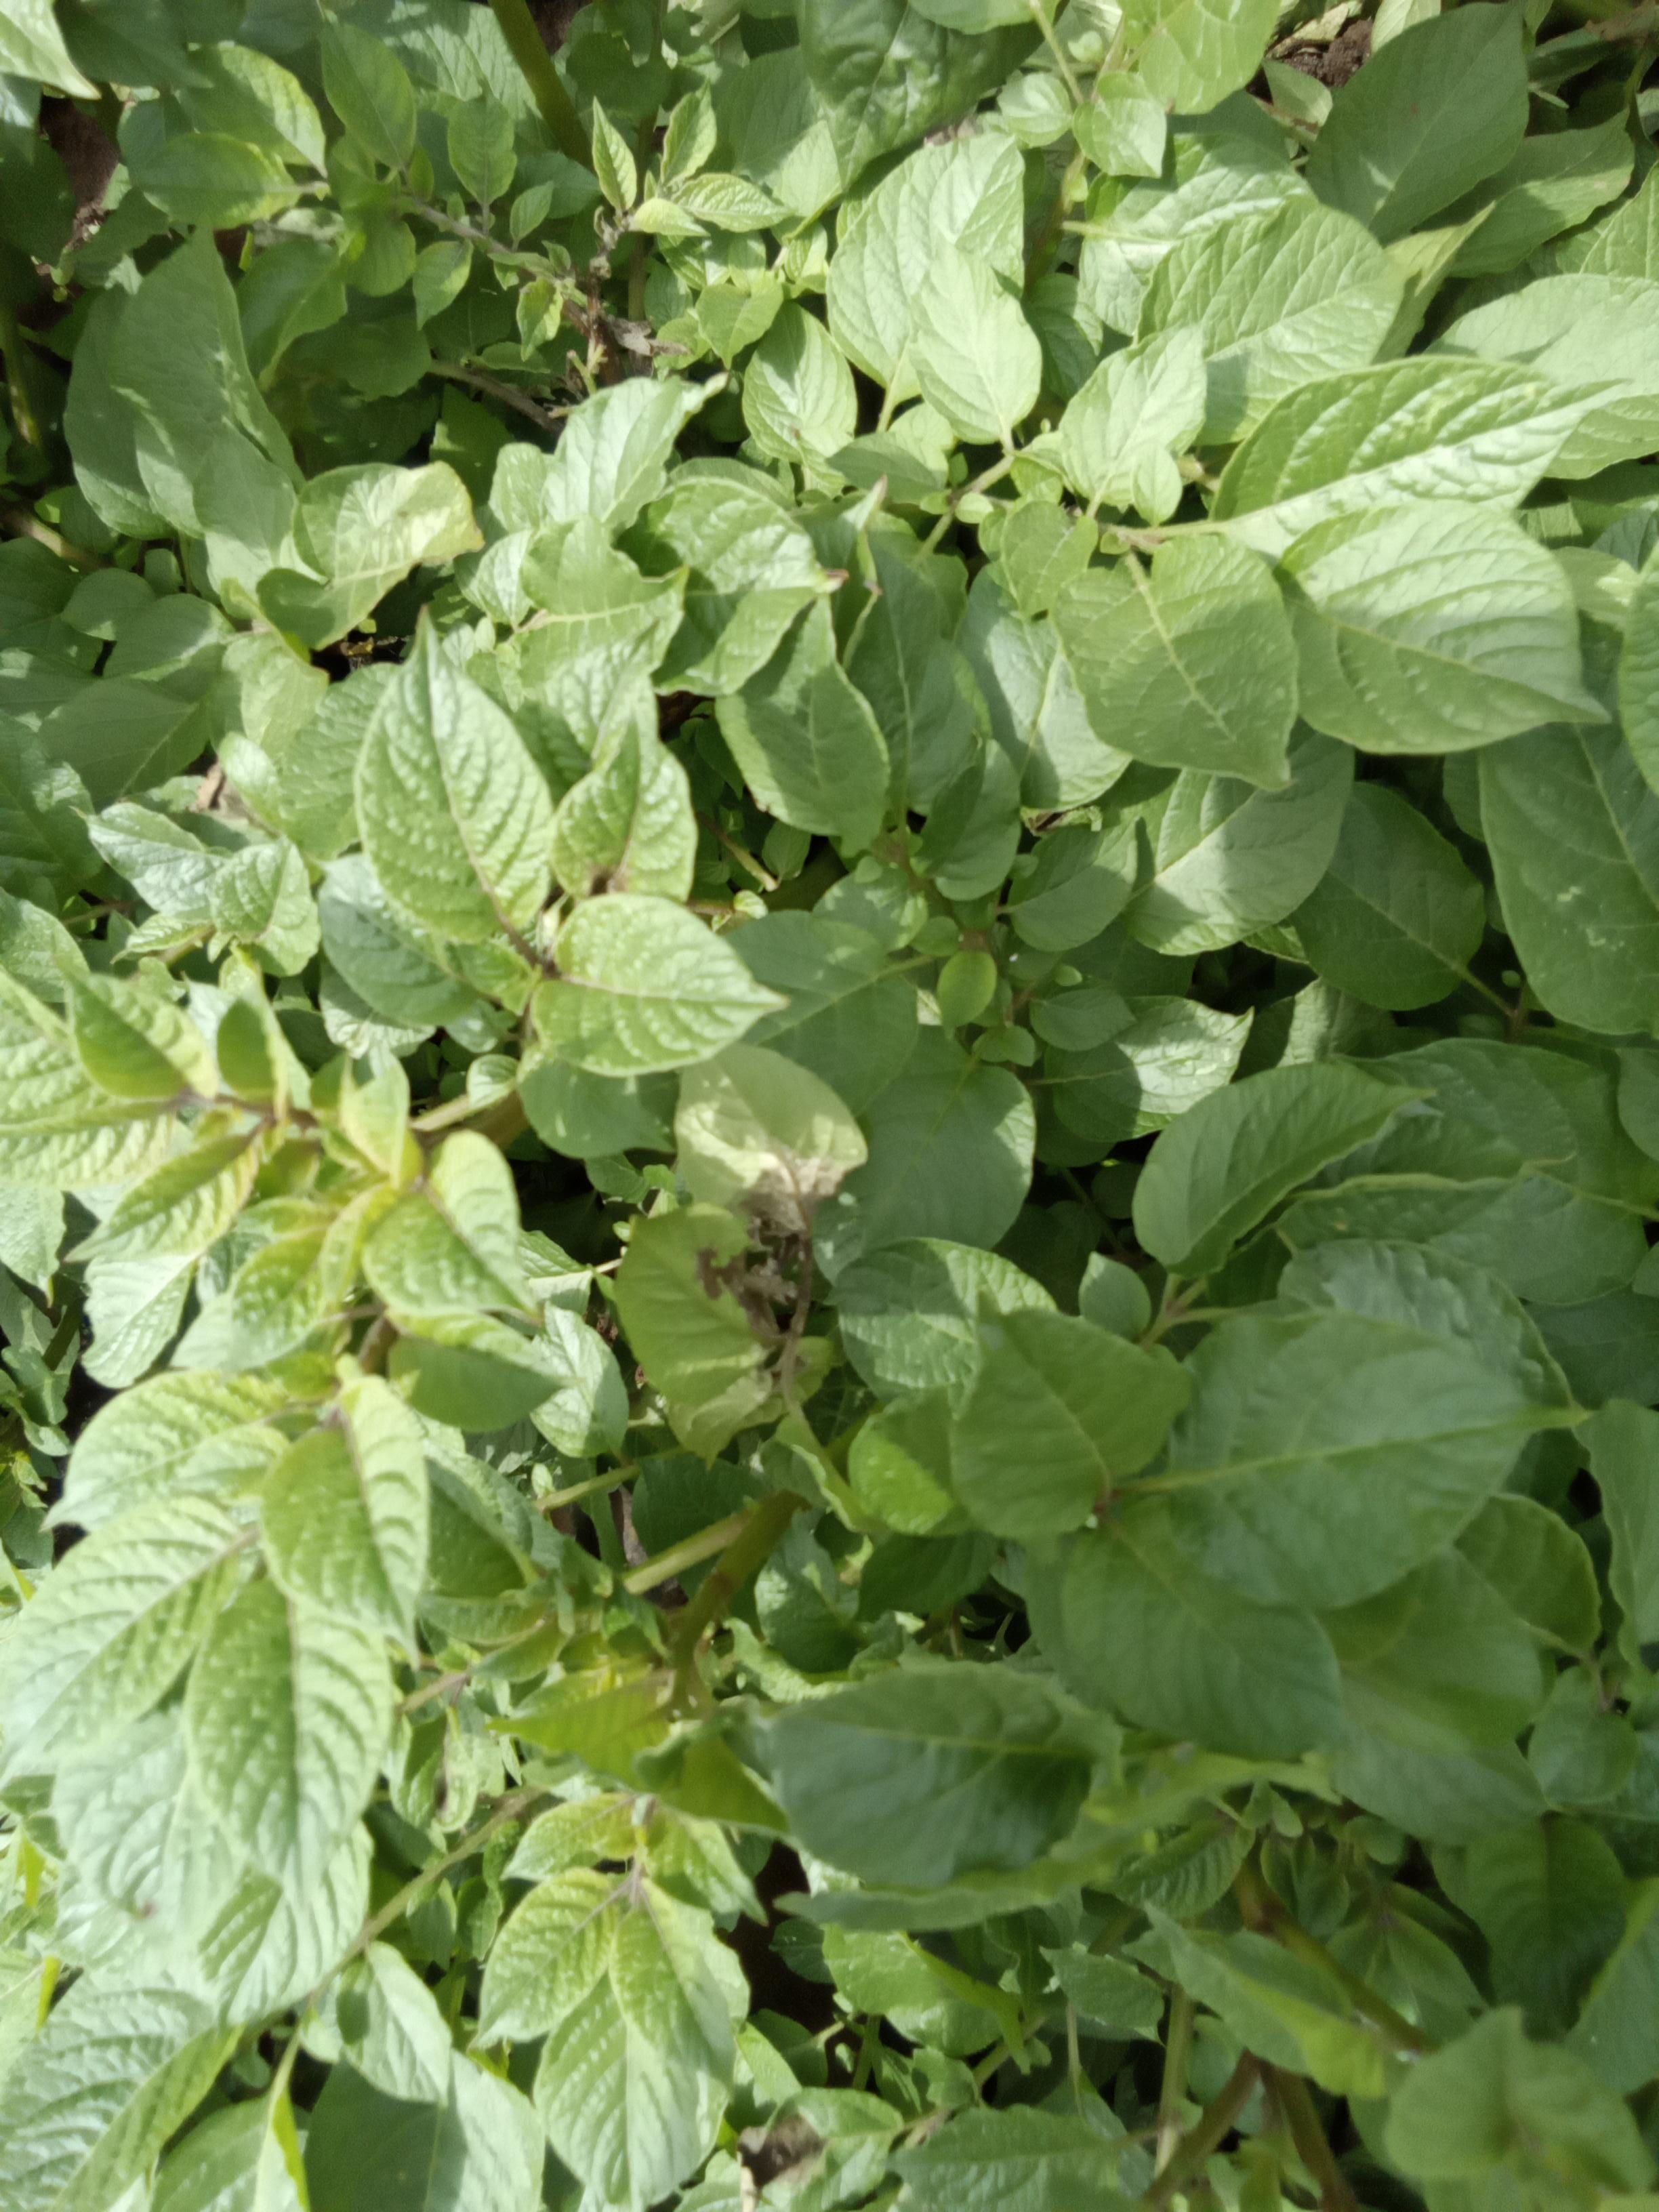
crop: potato
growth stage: vegetative
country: Kenya
